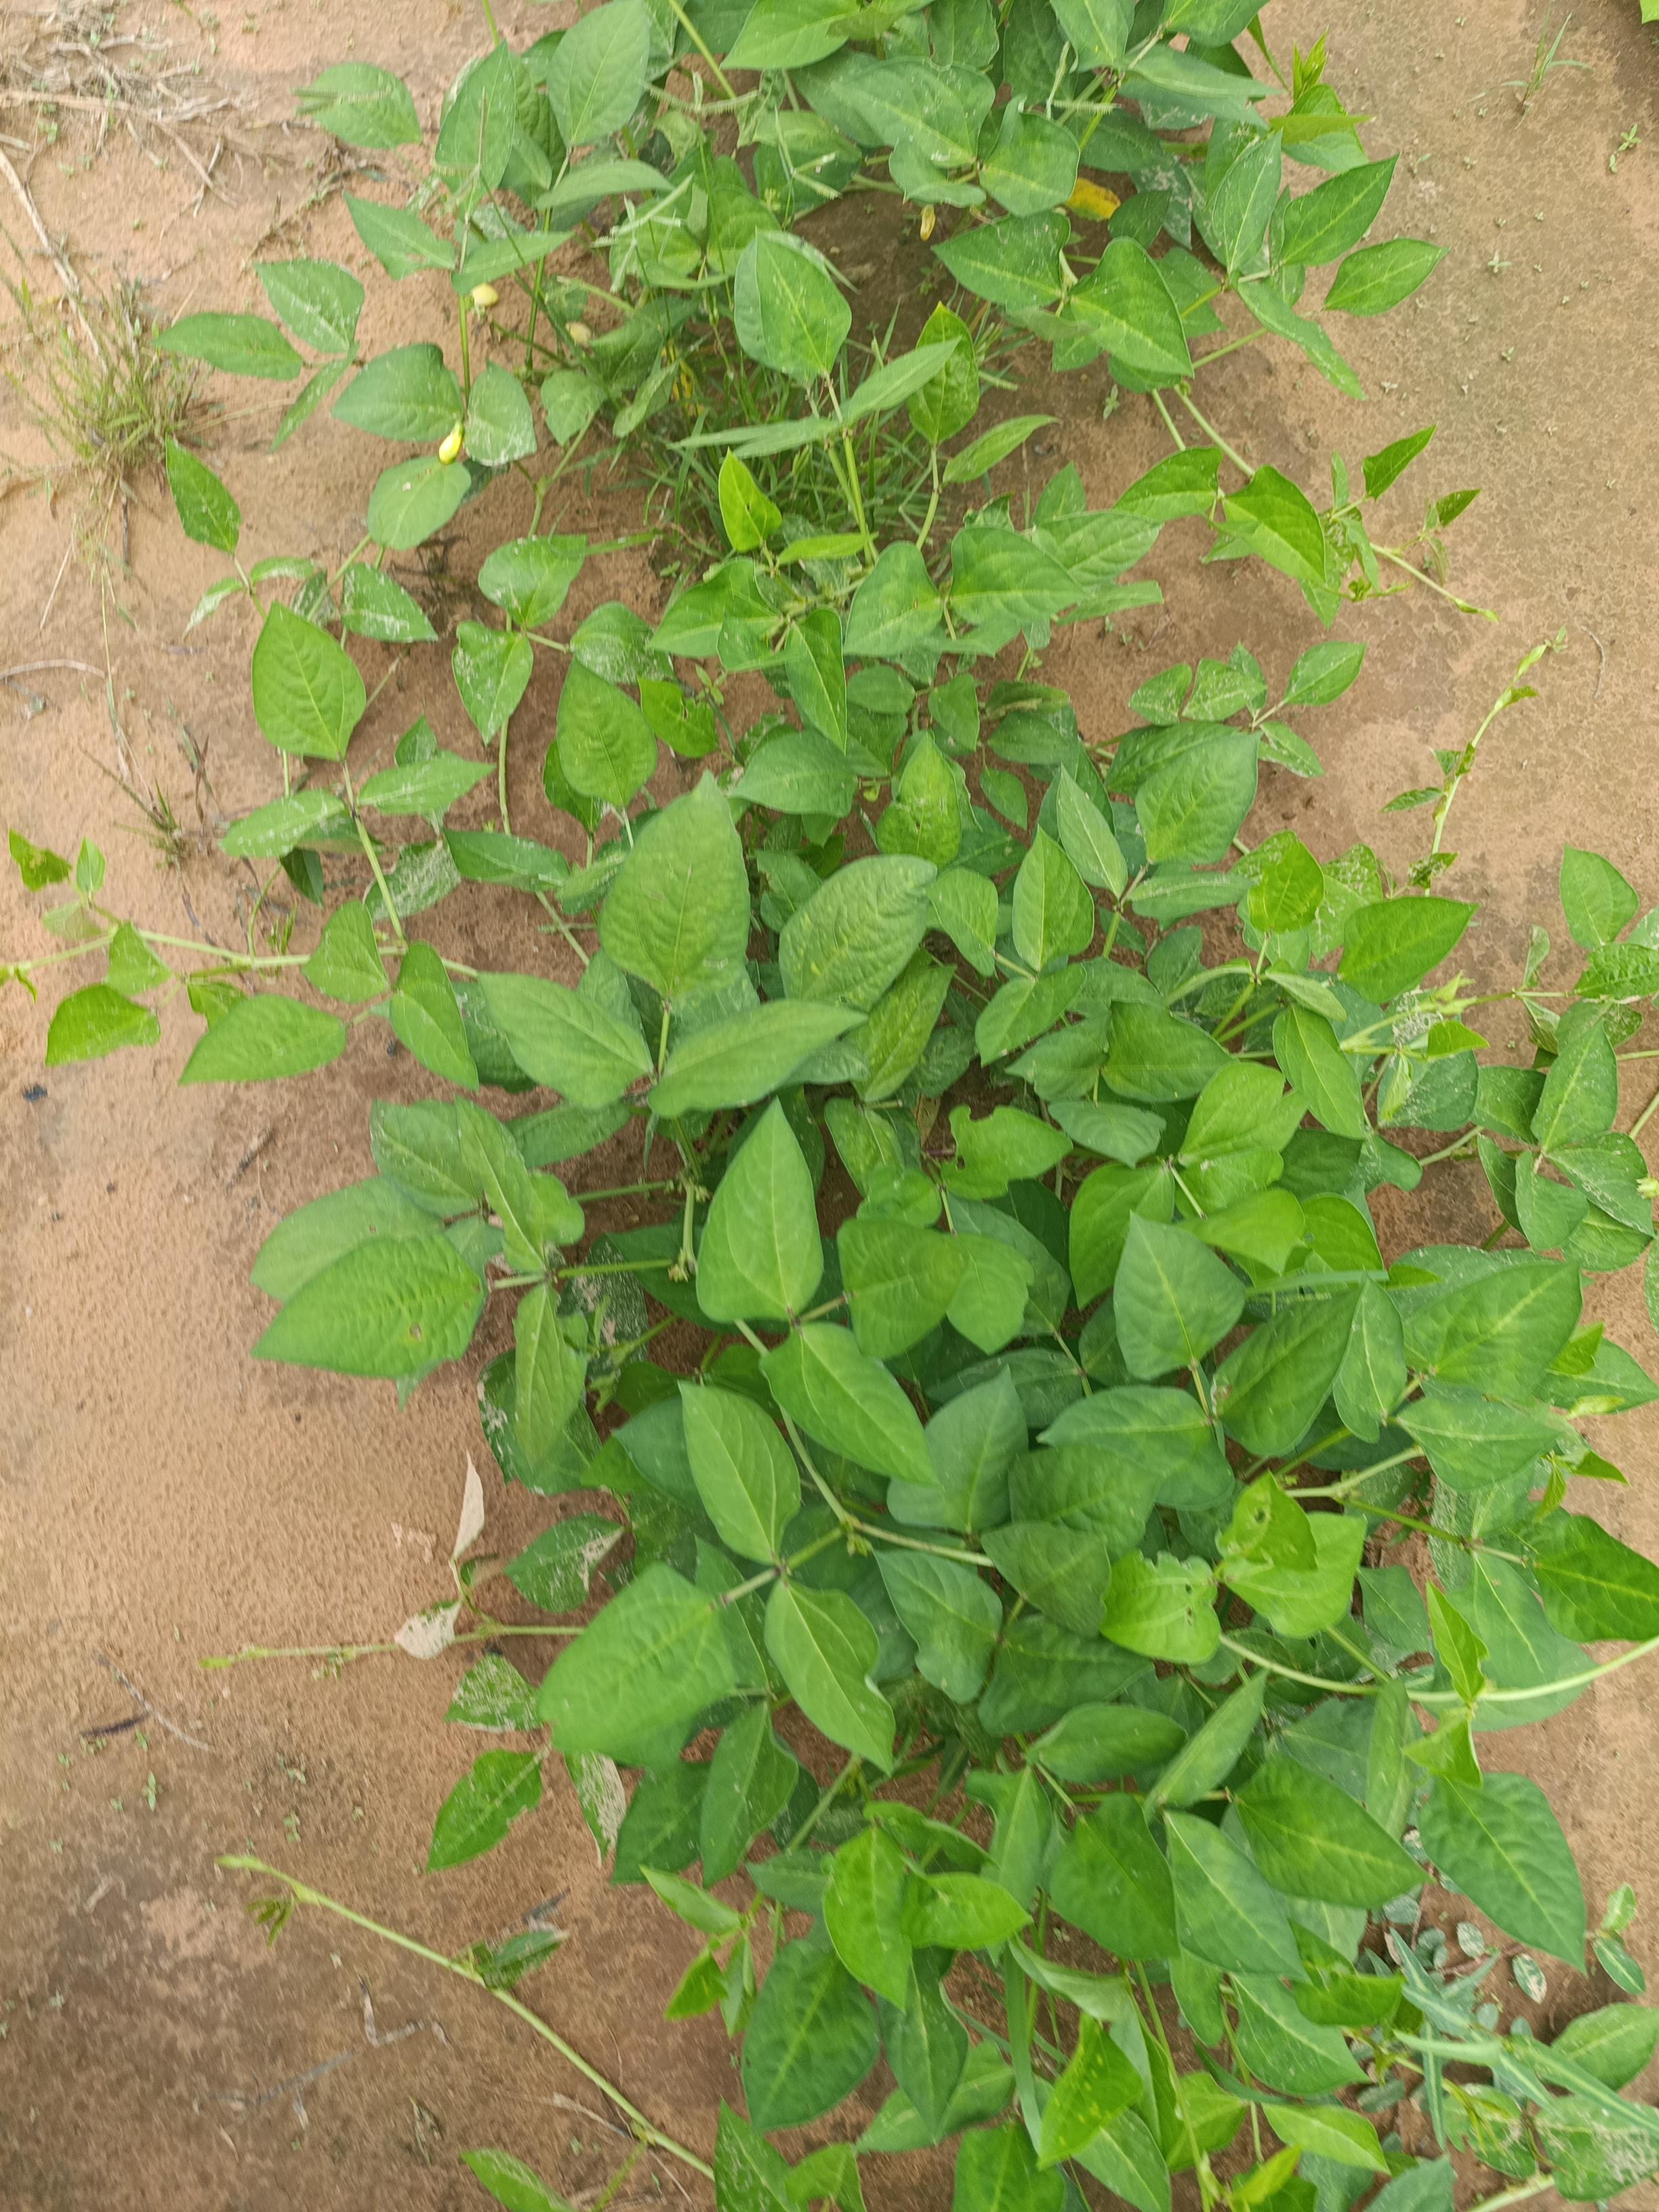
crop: cowpea
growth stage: vegetative
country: Nigeria
